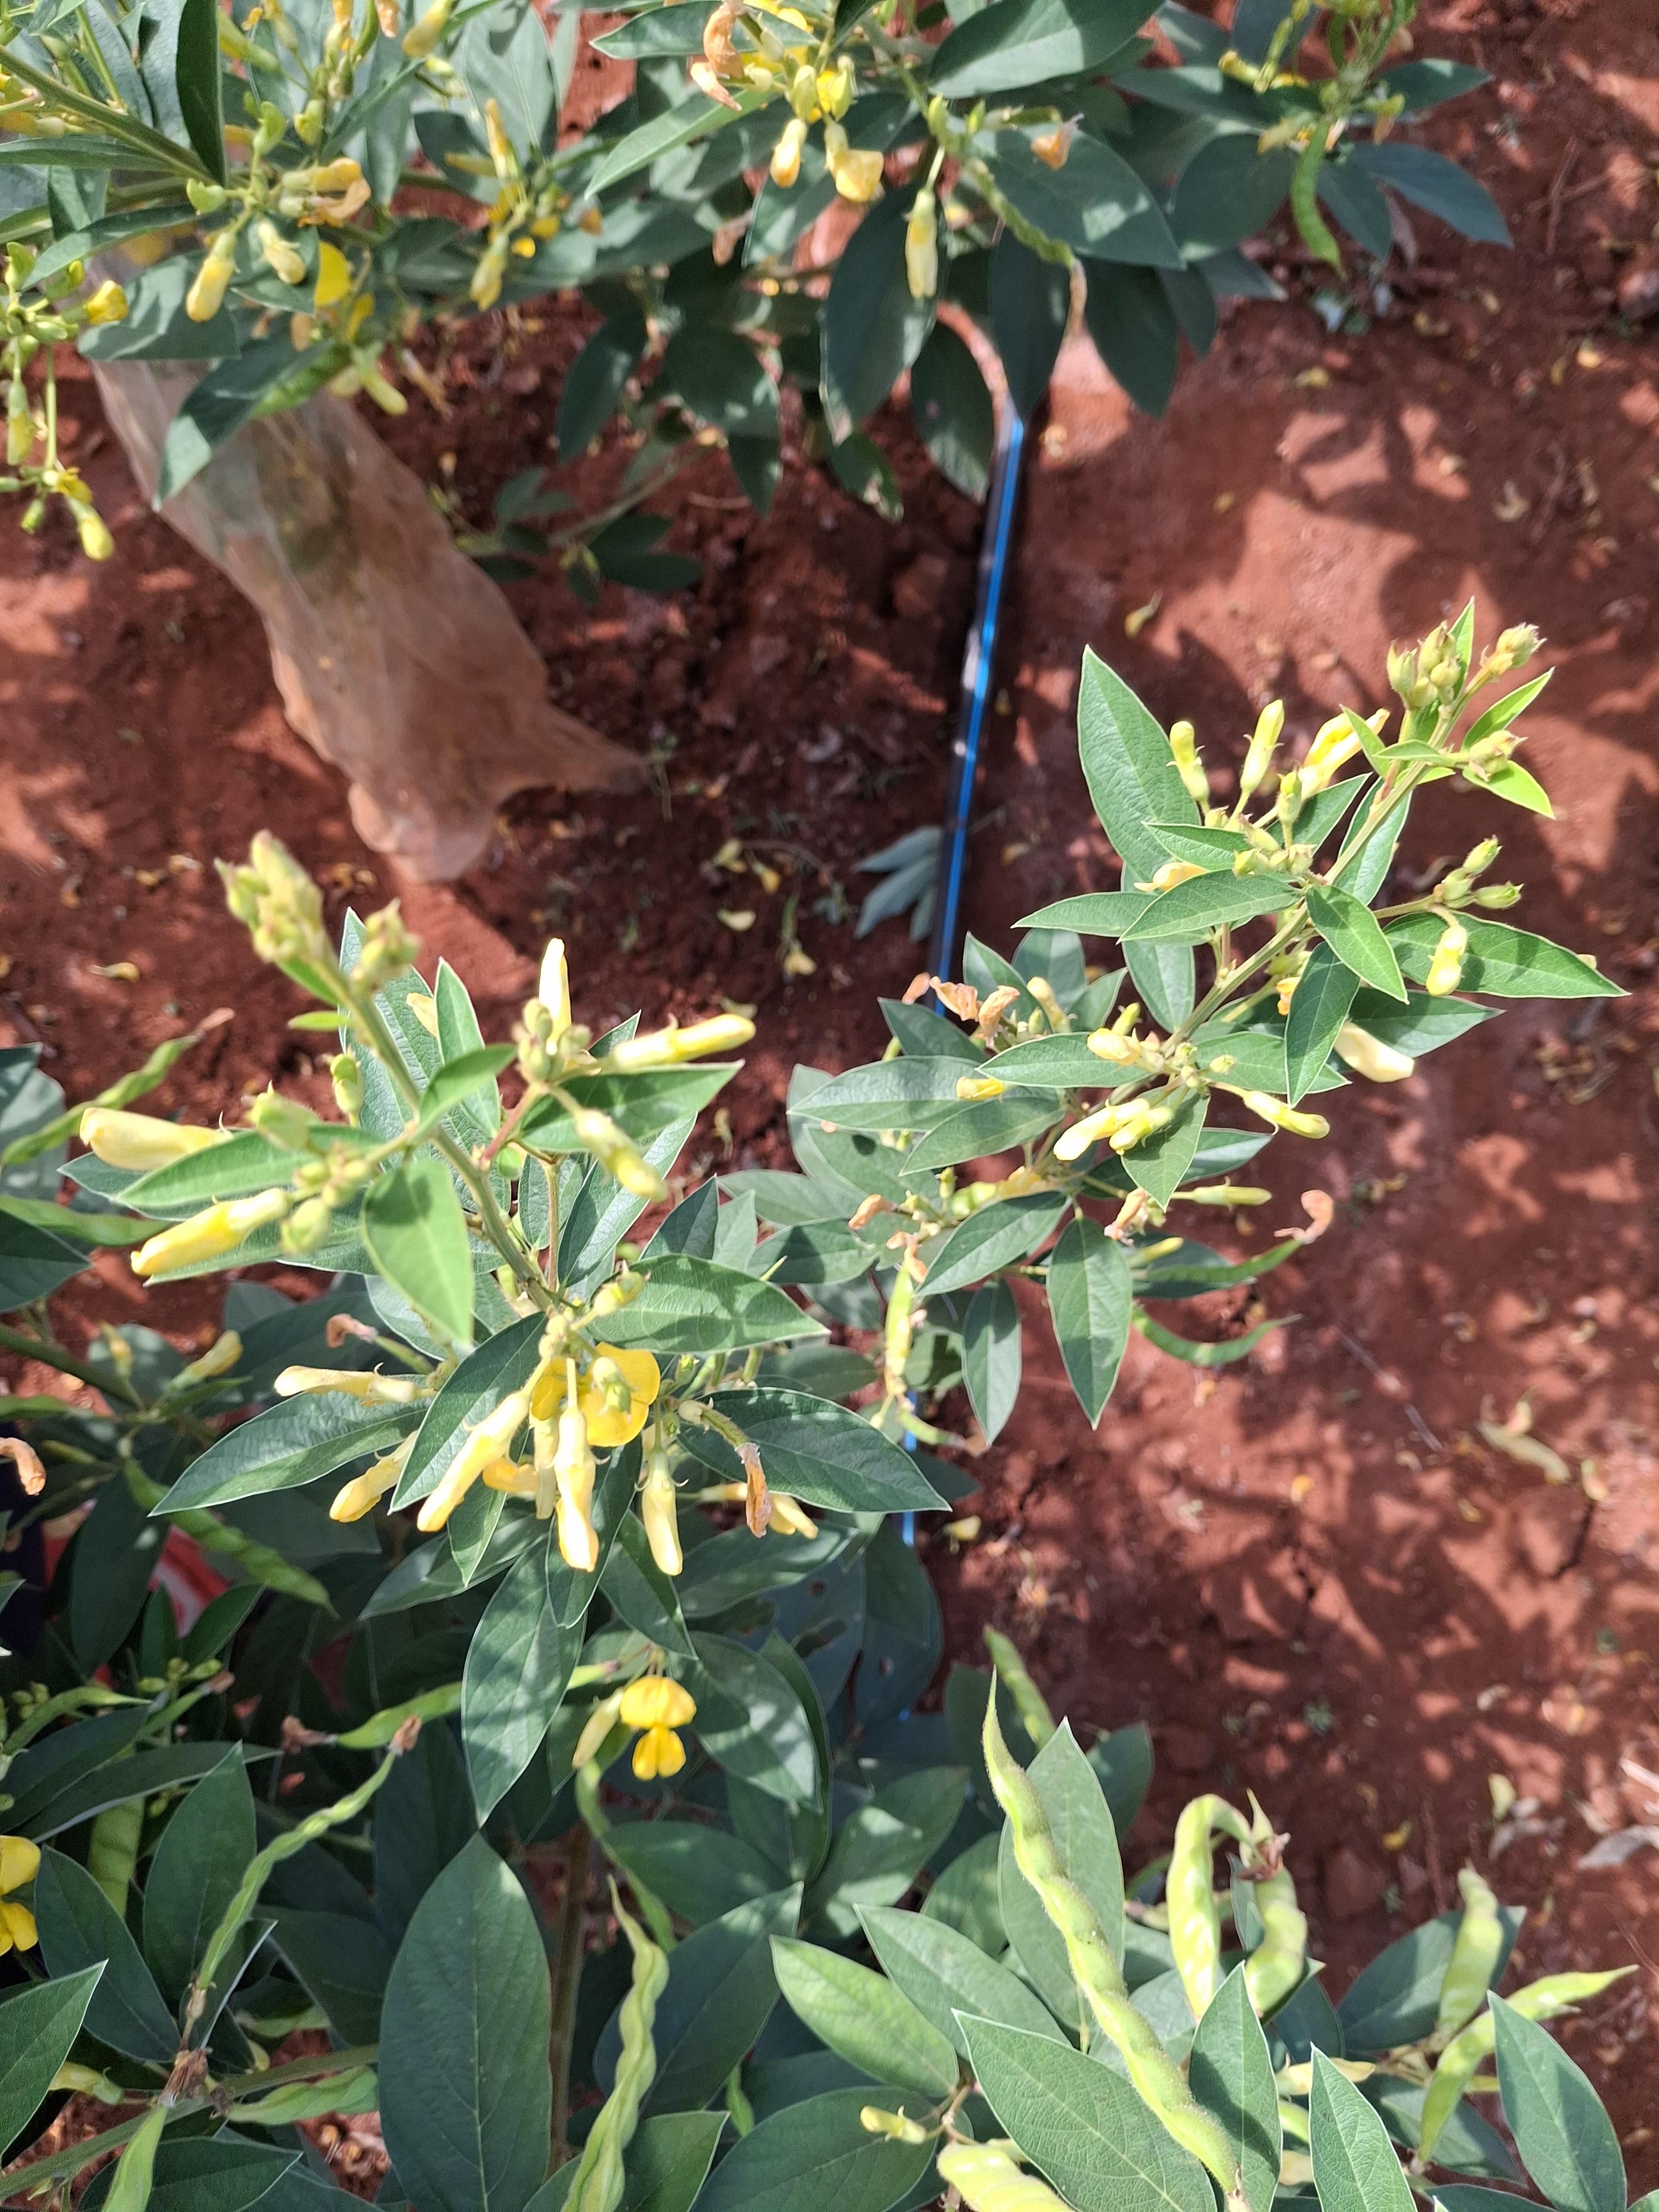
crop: pigeonpea
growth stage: development pod
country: Kenya
